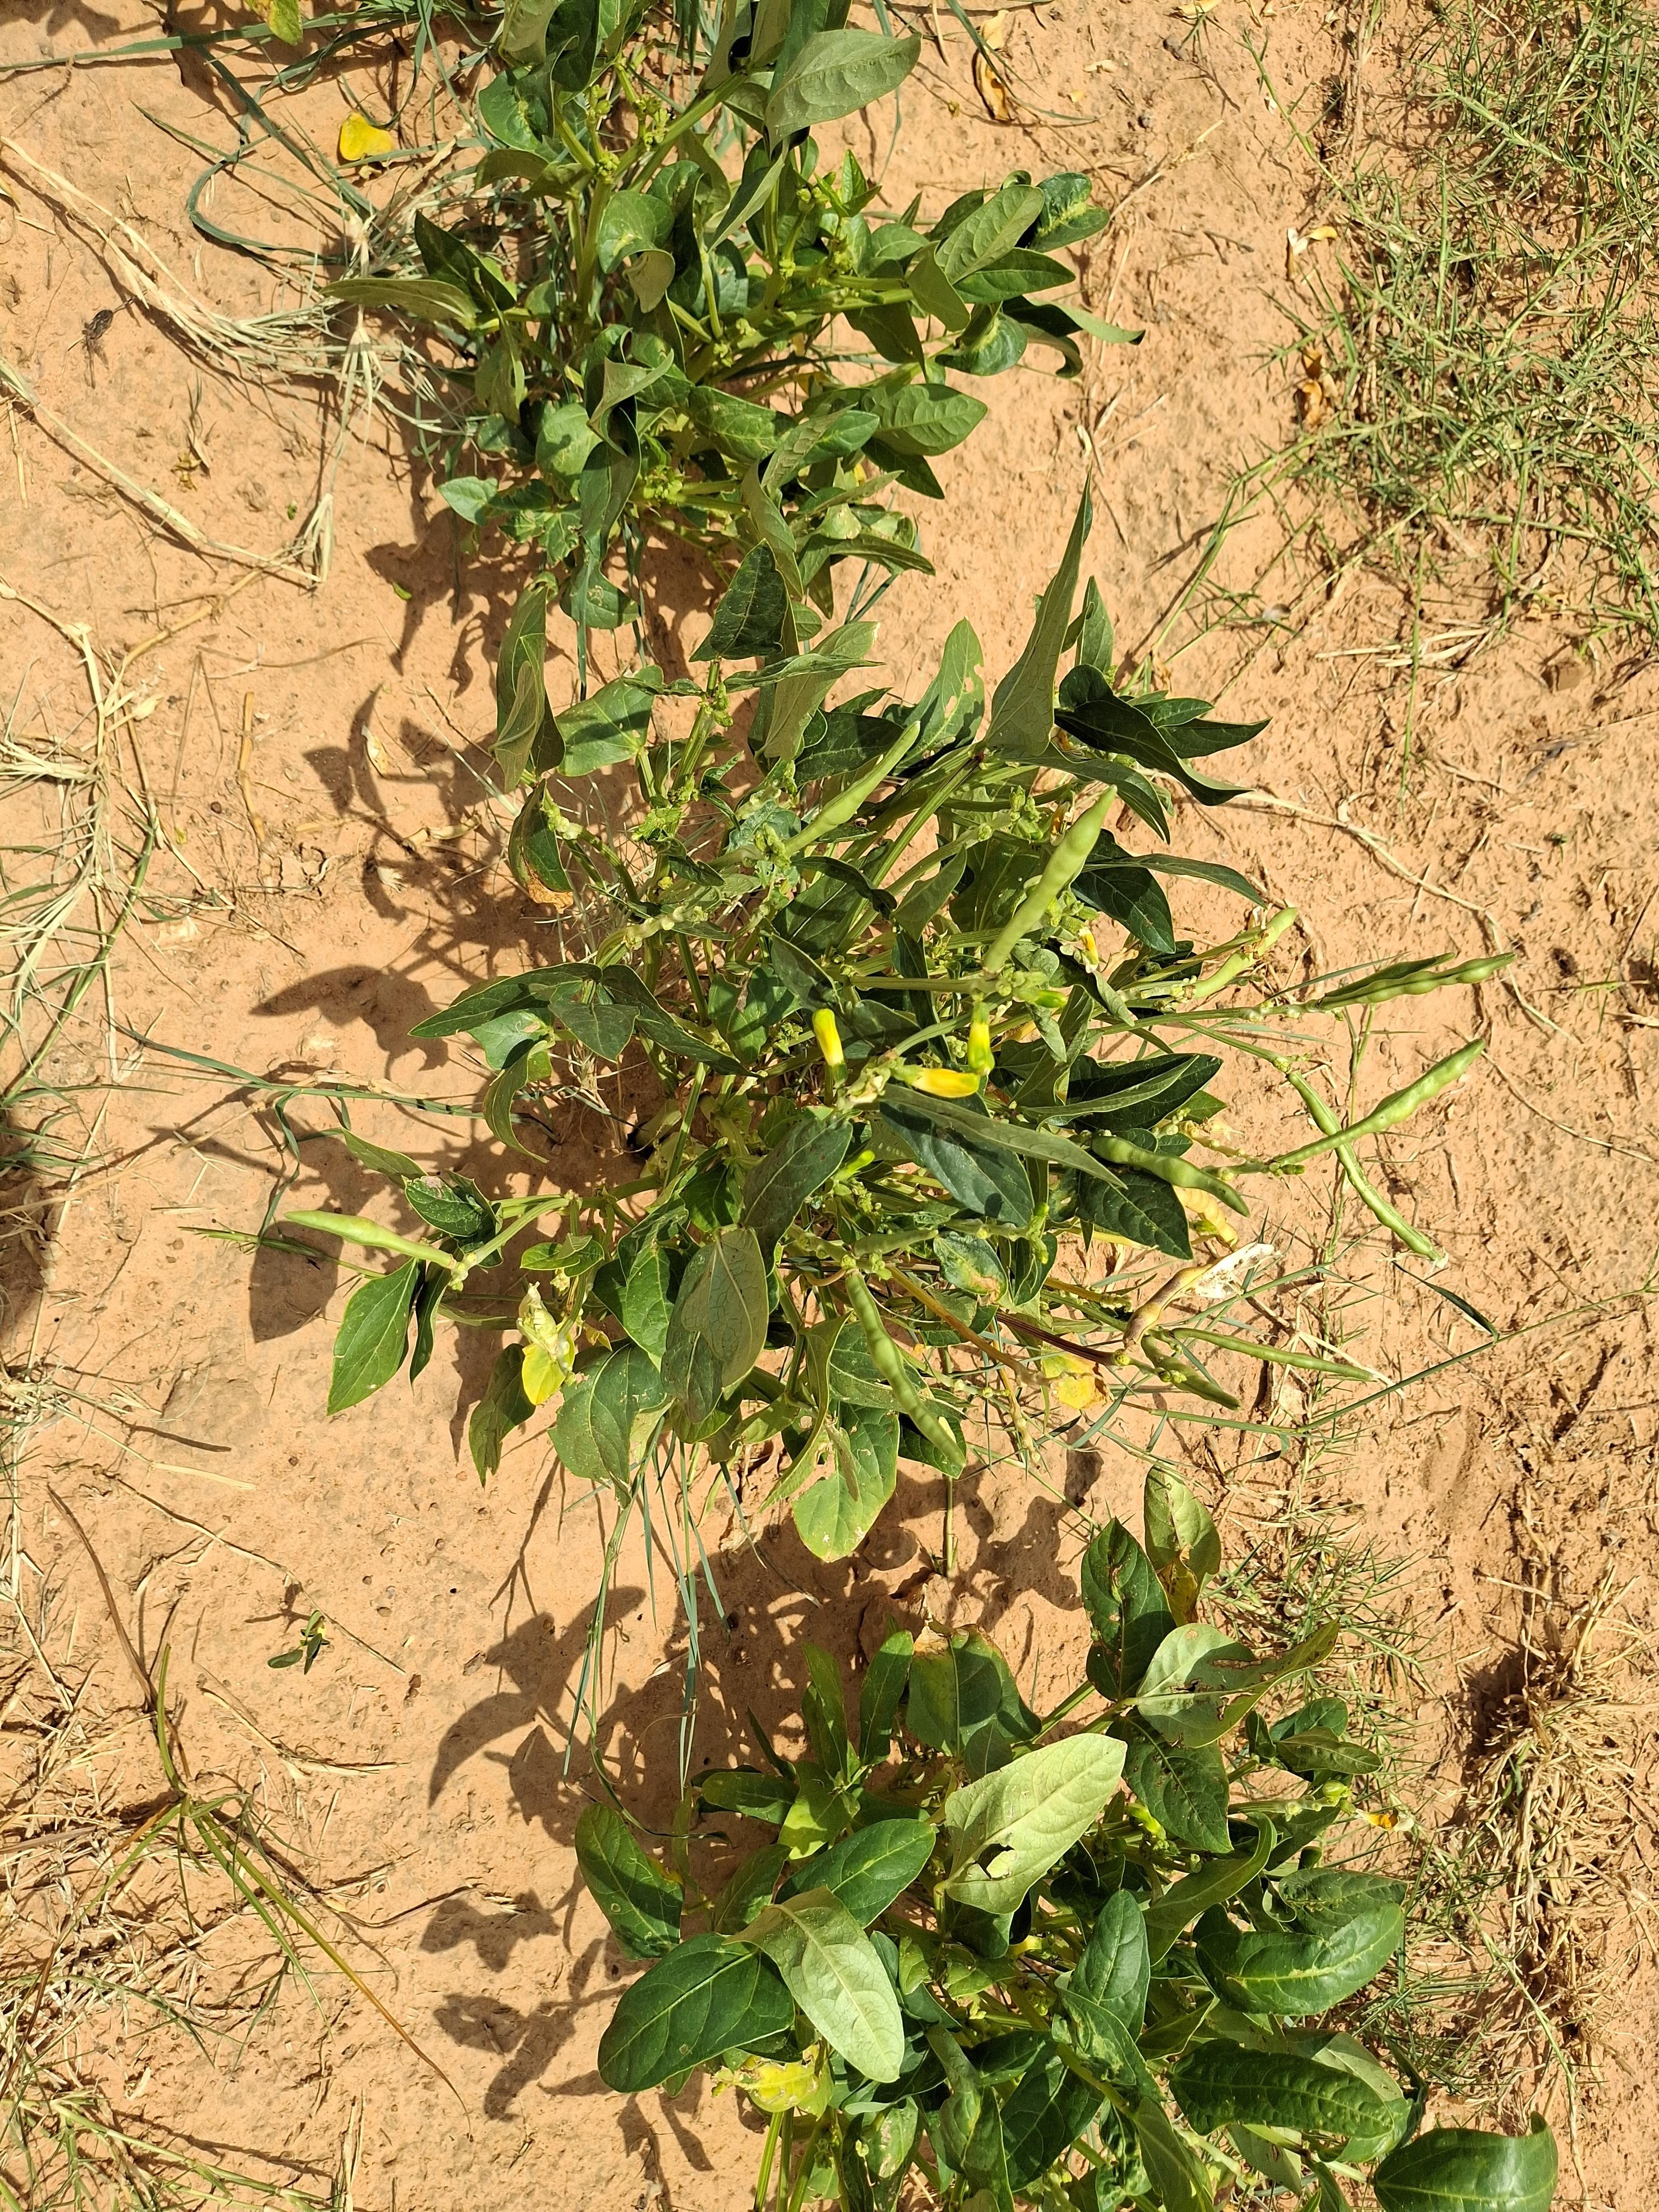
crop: cowpea
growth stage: harvest maturity
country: Nigeria
